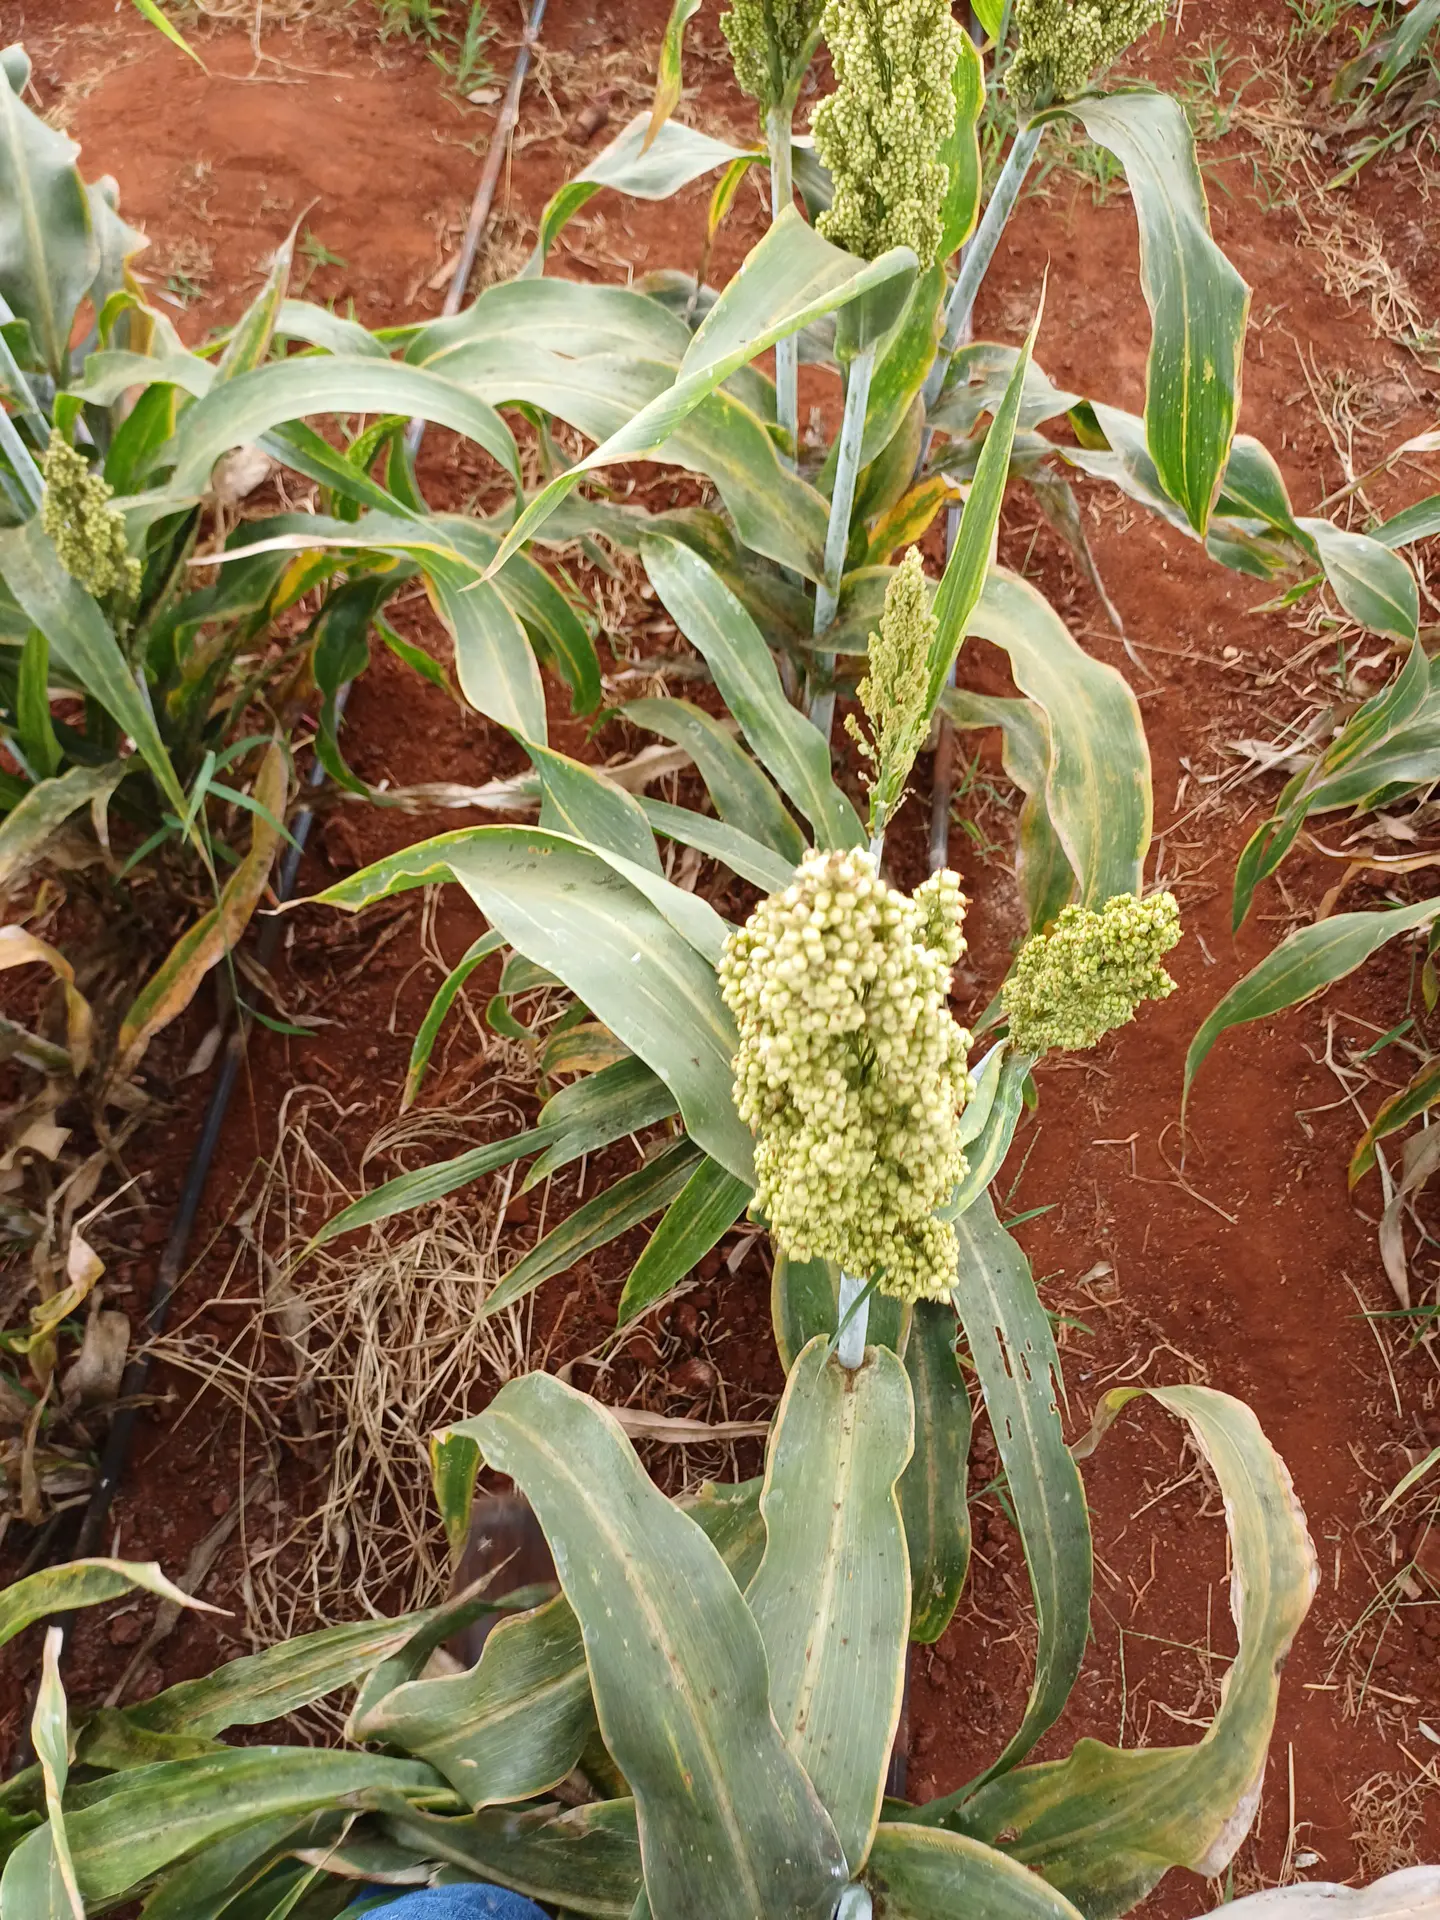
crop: sorghum
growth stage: filling grain
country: Kenya
